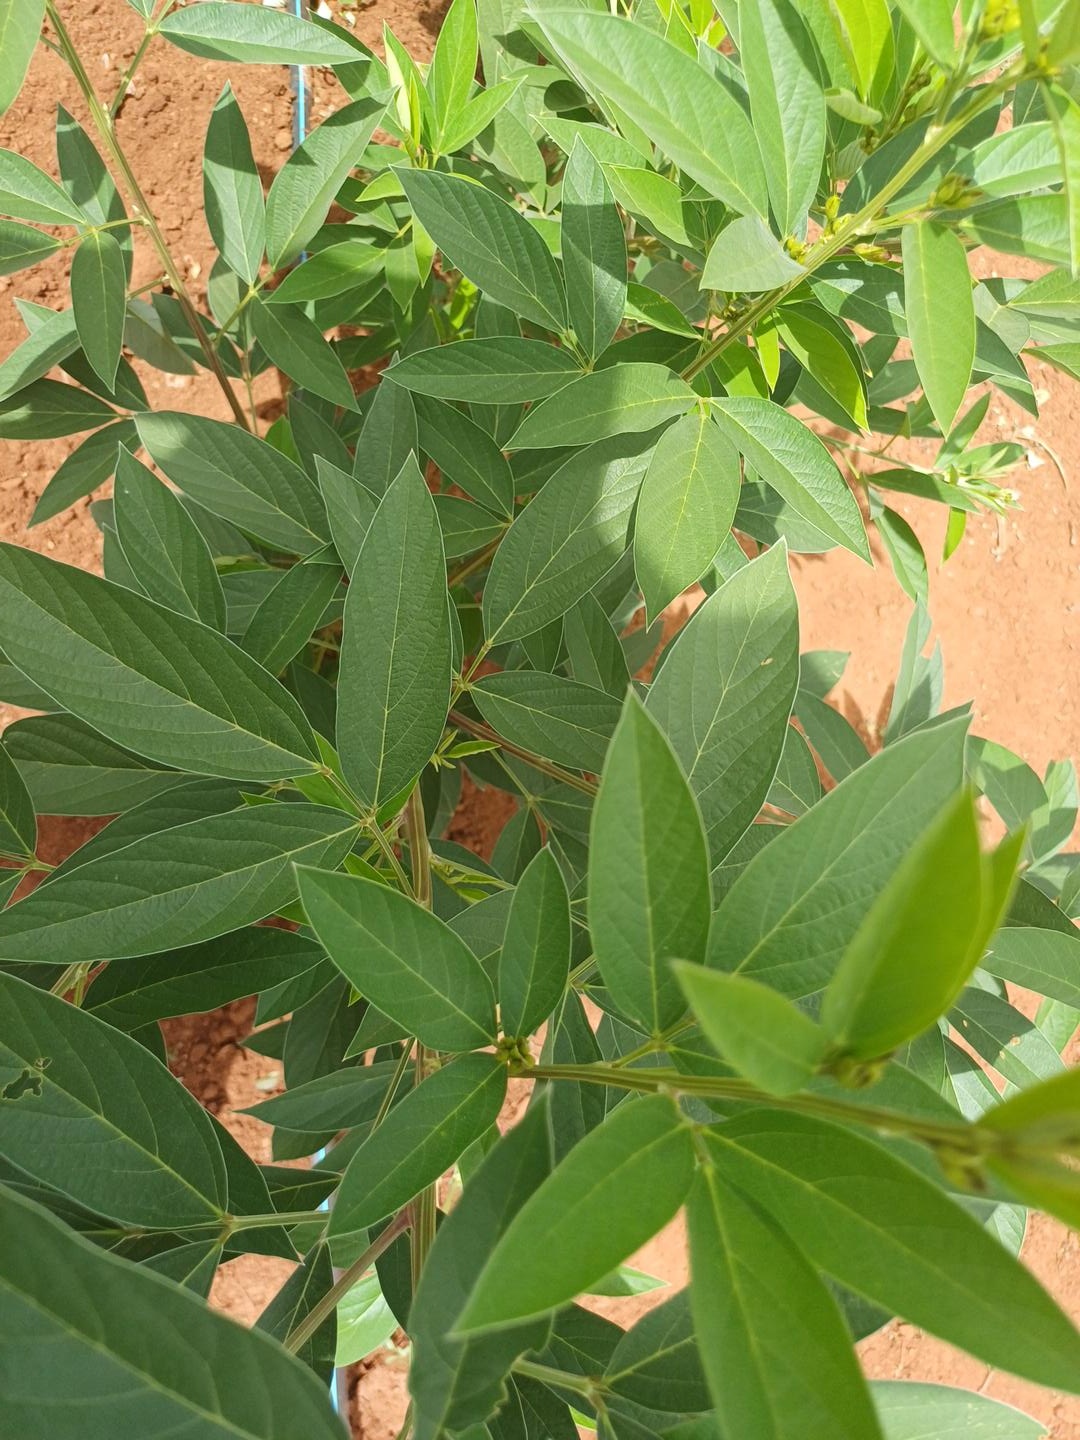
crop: pigeonpea
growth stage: vegetative
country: Kenya
